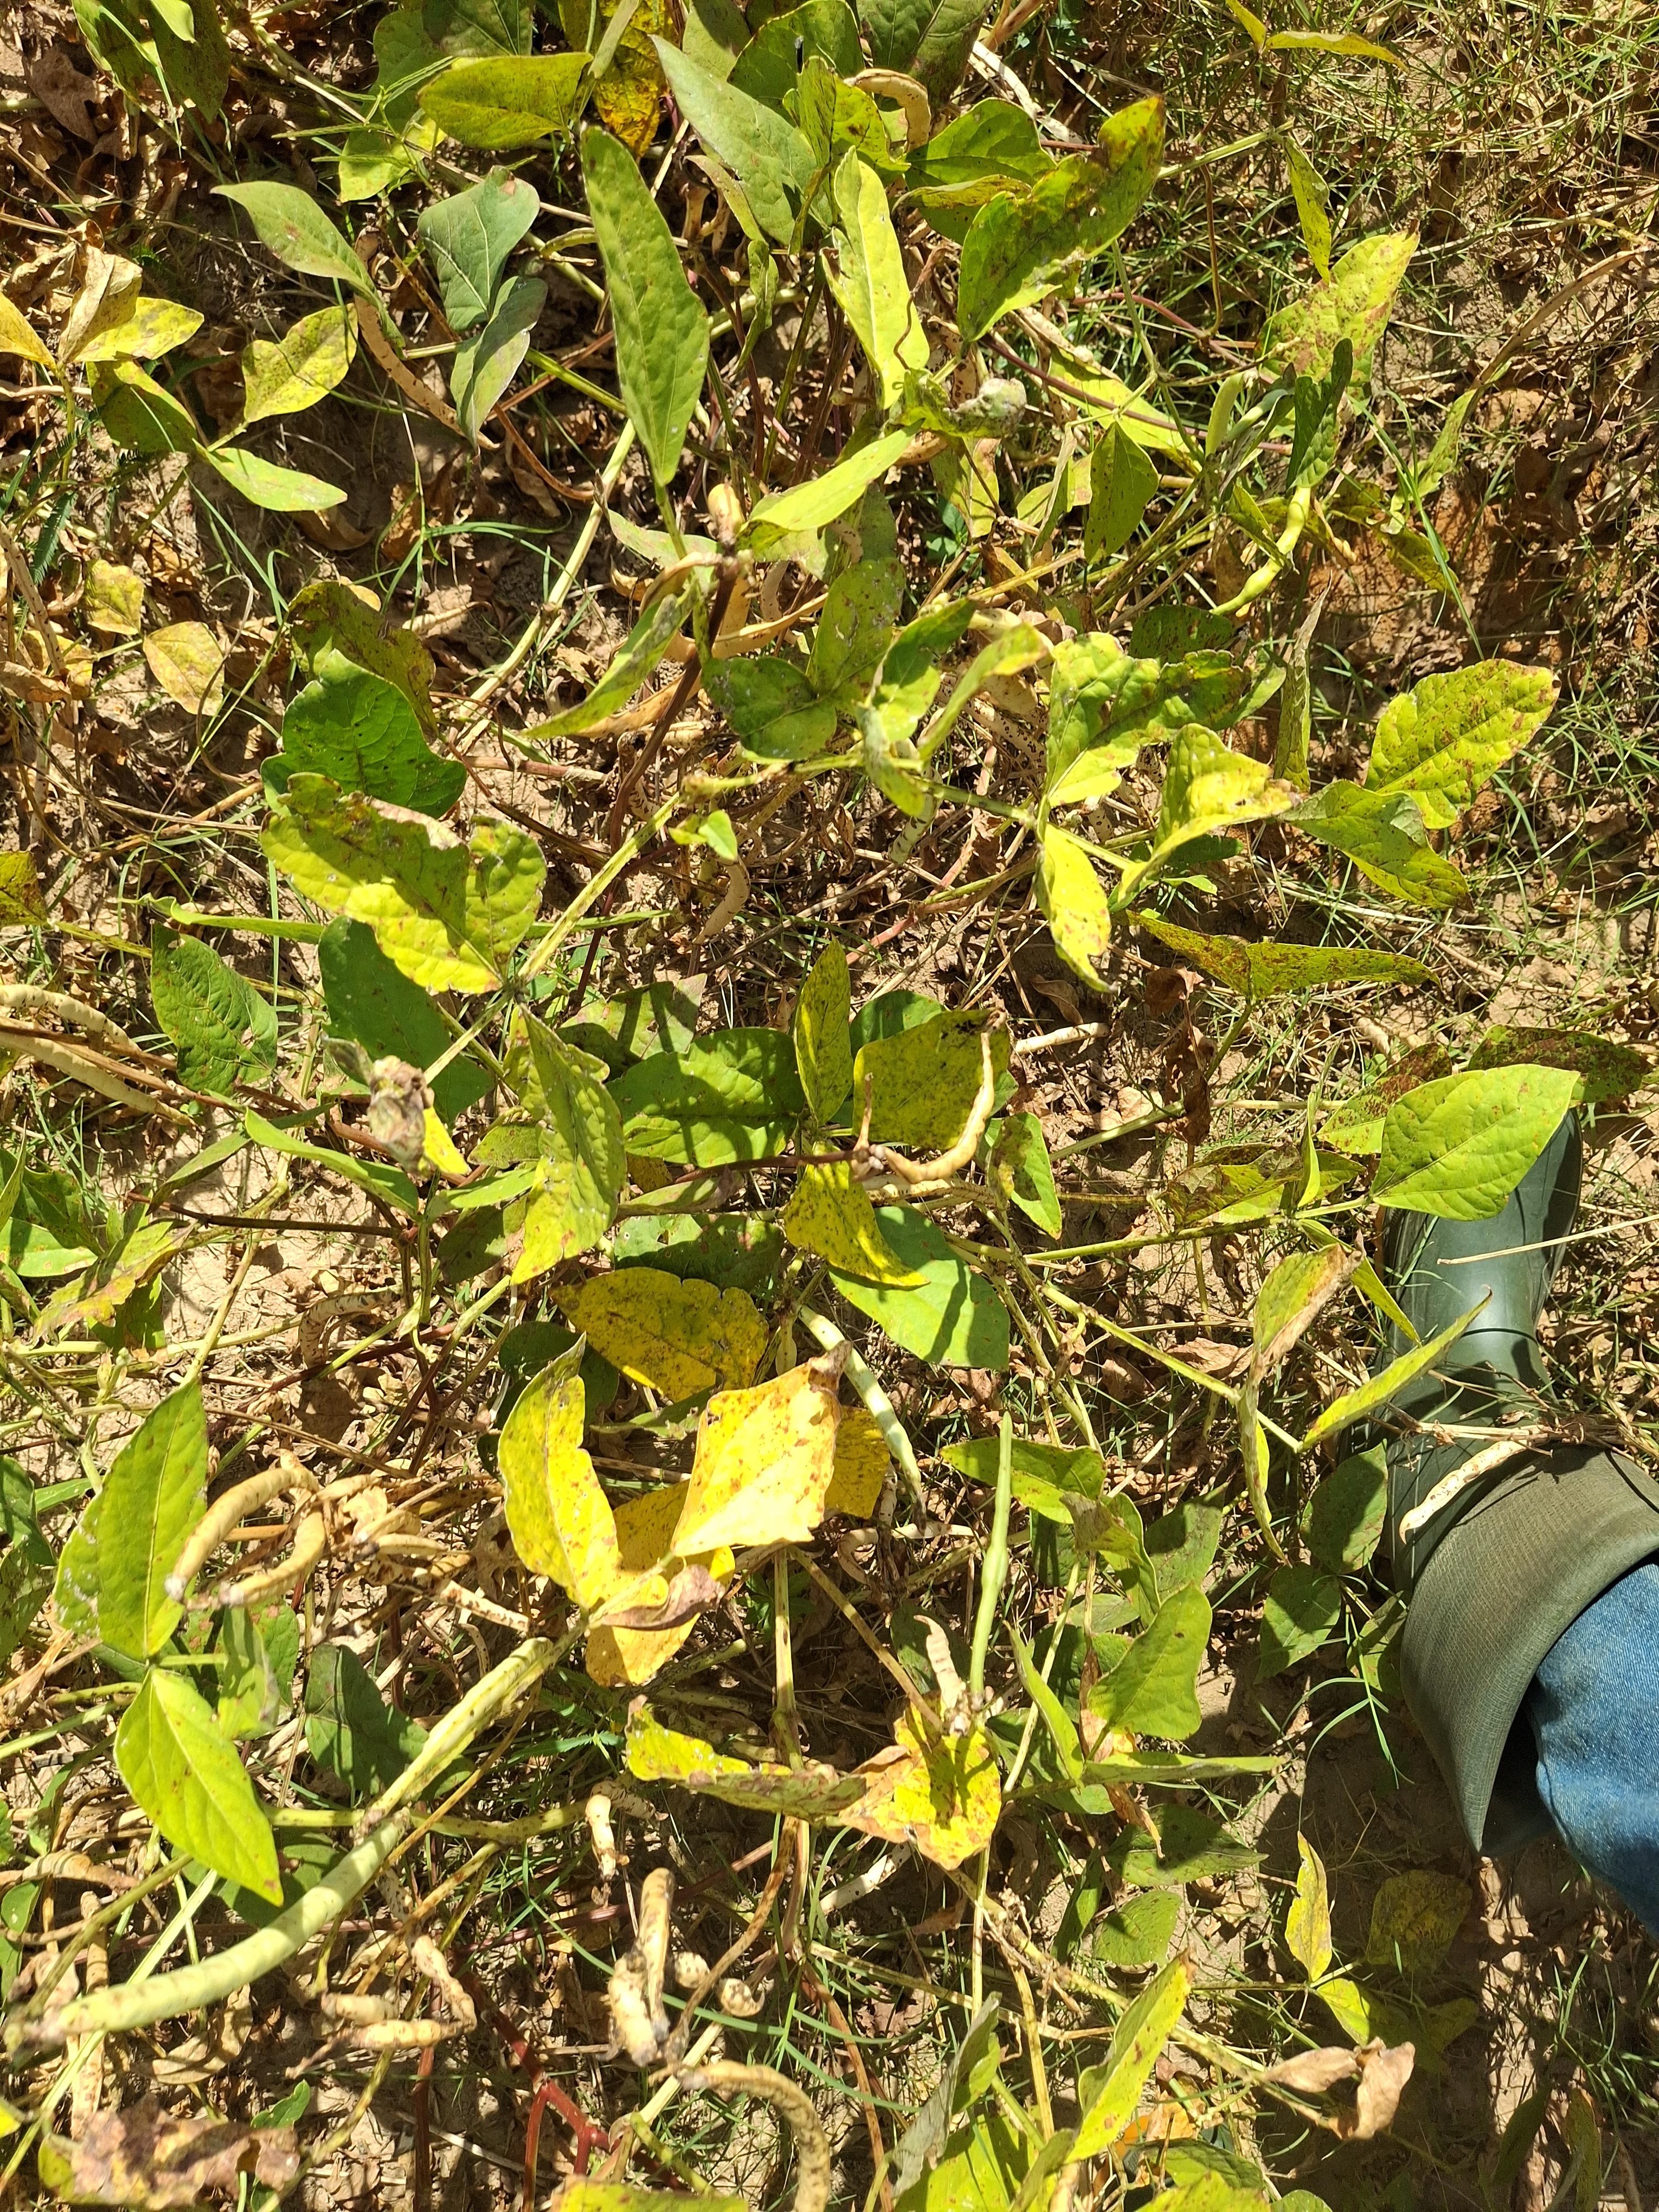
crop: cowpea
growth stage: maturity
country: Nigeria
